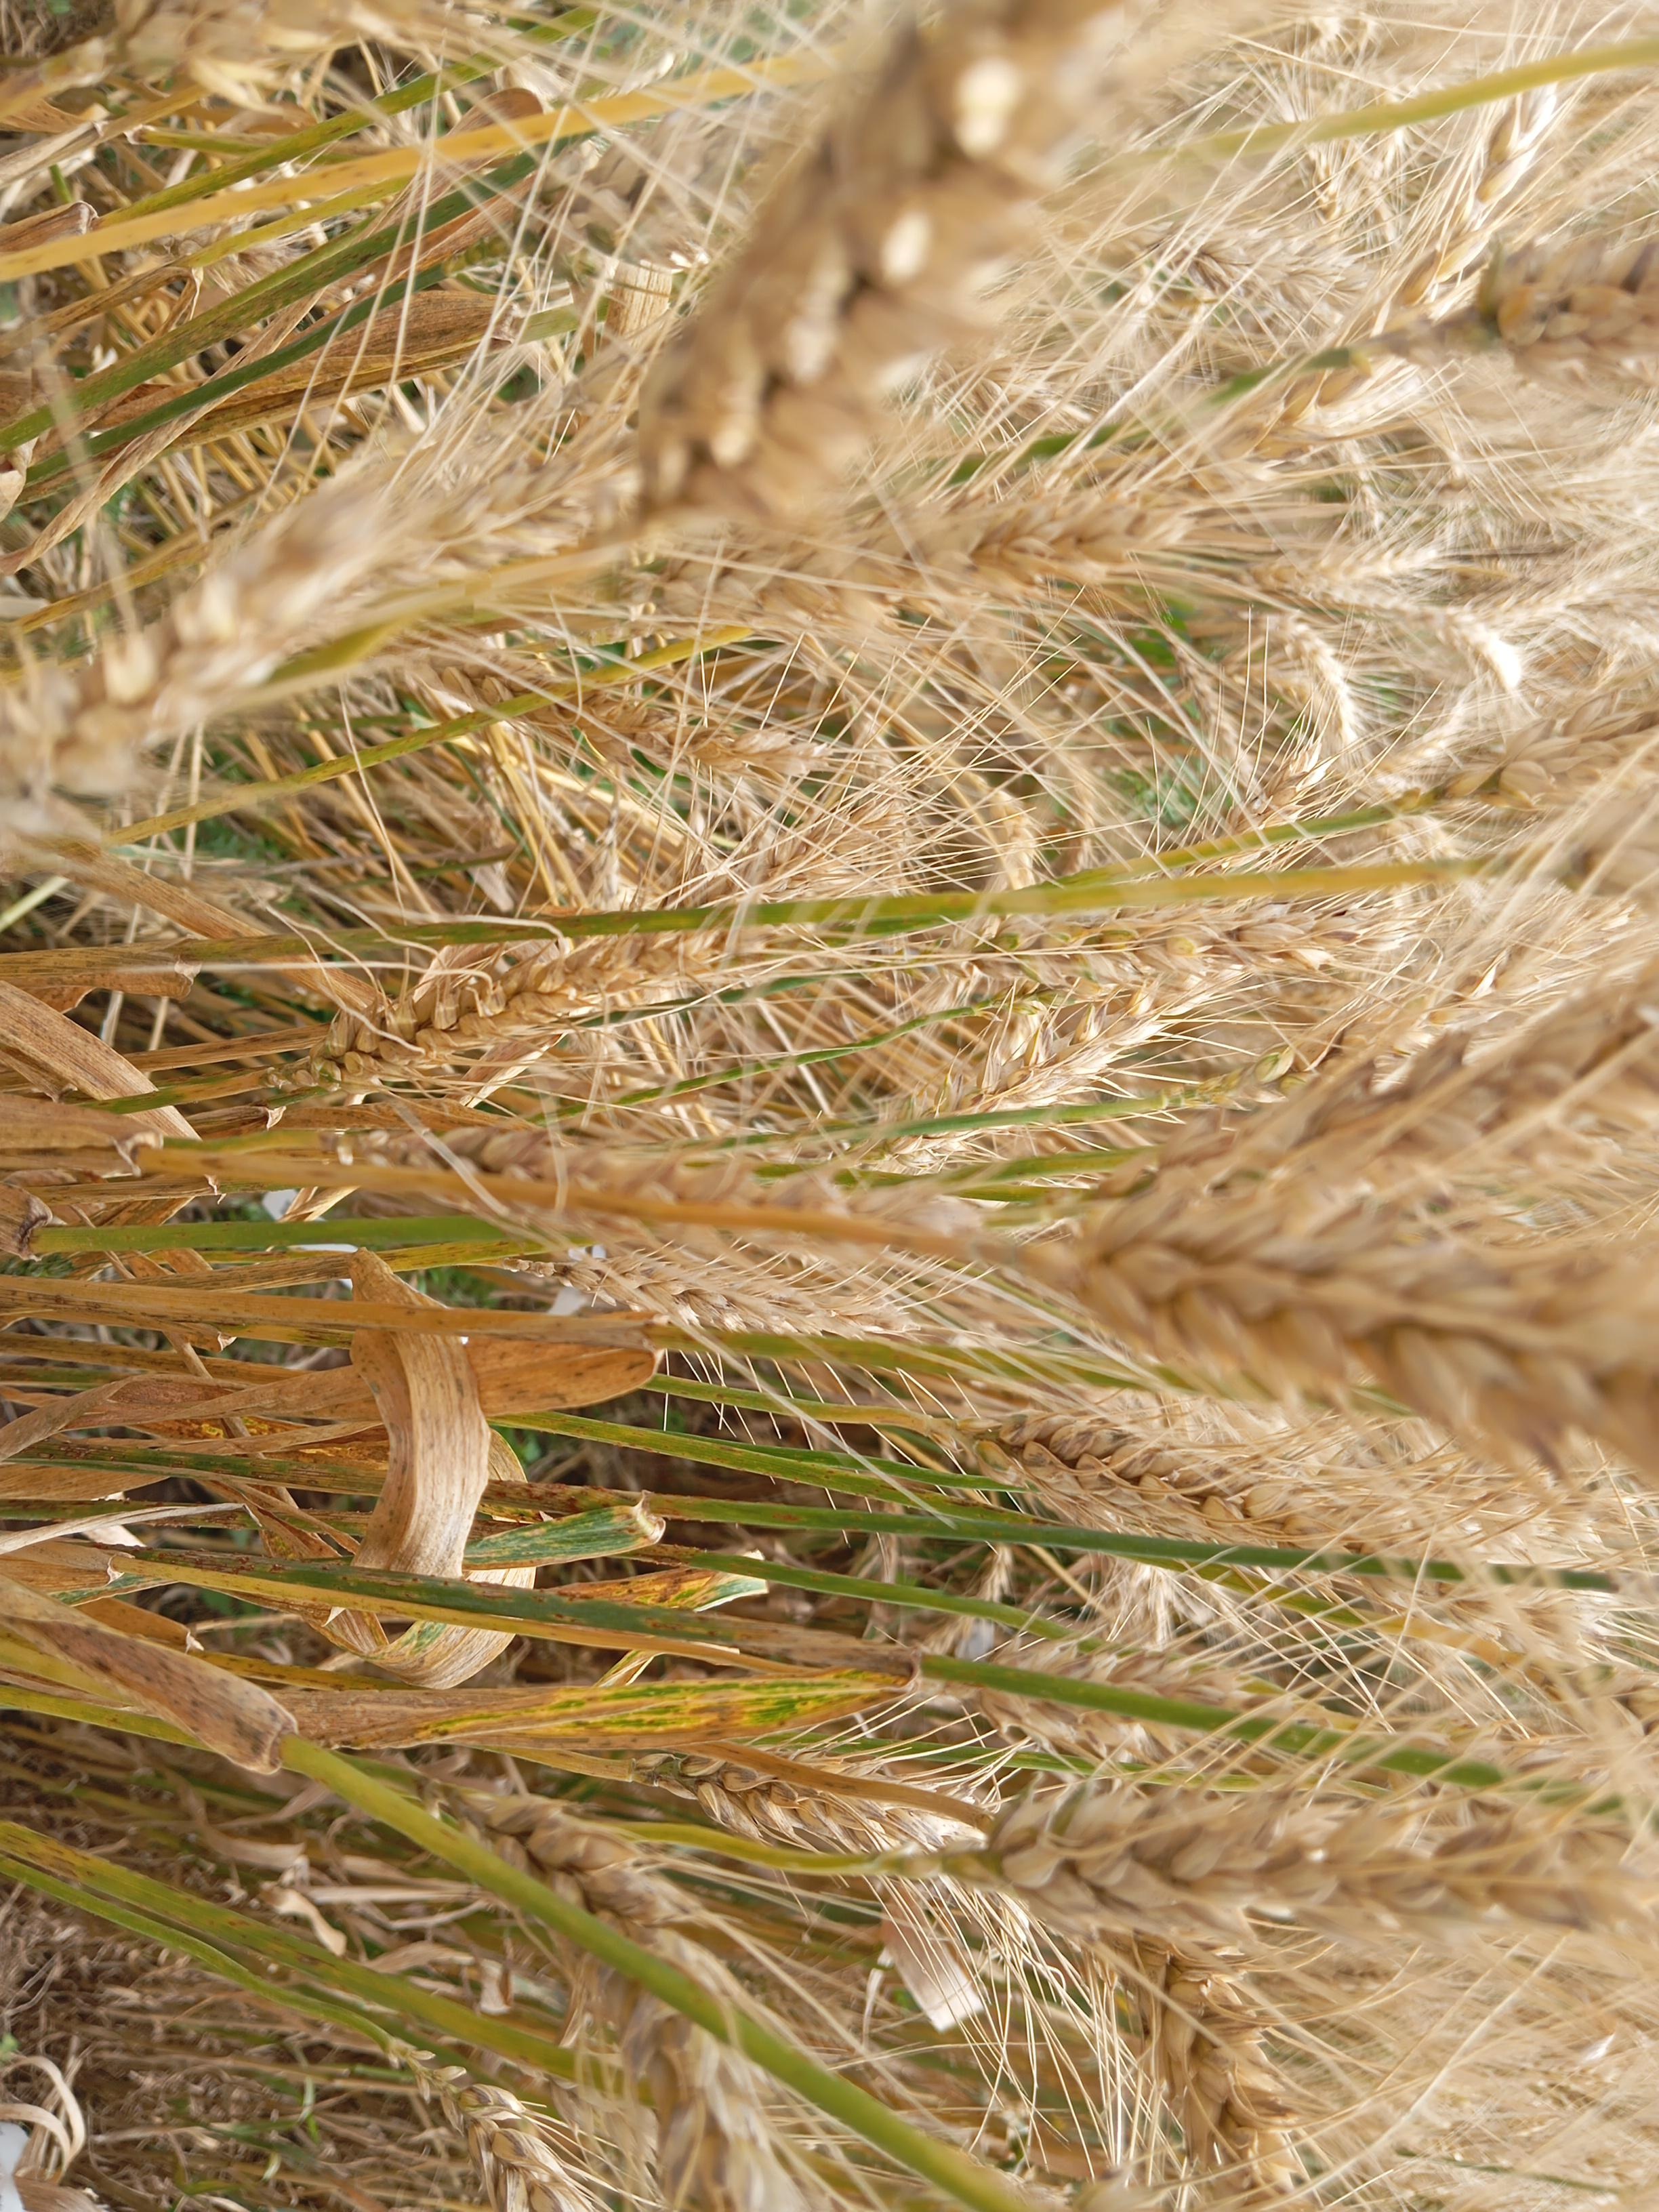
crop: wheat
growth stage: maturity
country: Kenya
